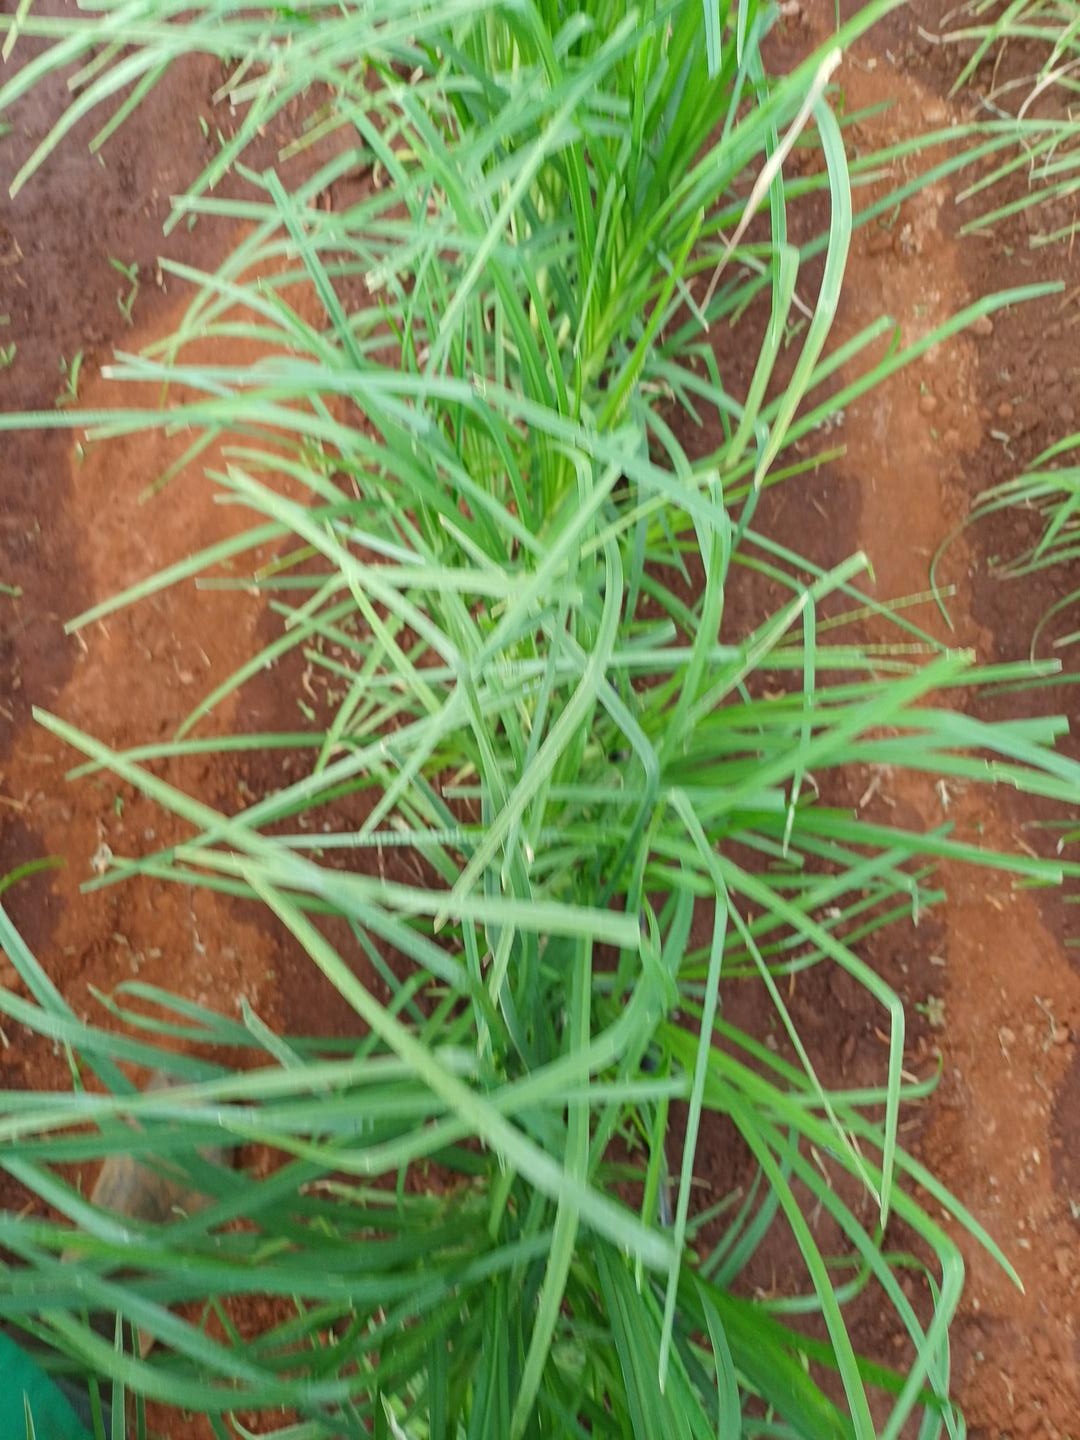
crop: finger millet
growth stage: vegetative
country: Kenya
